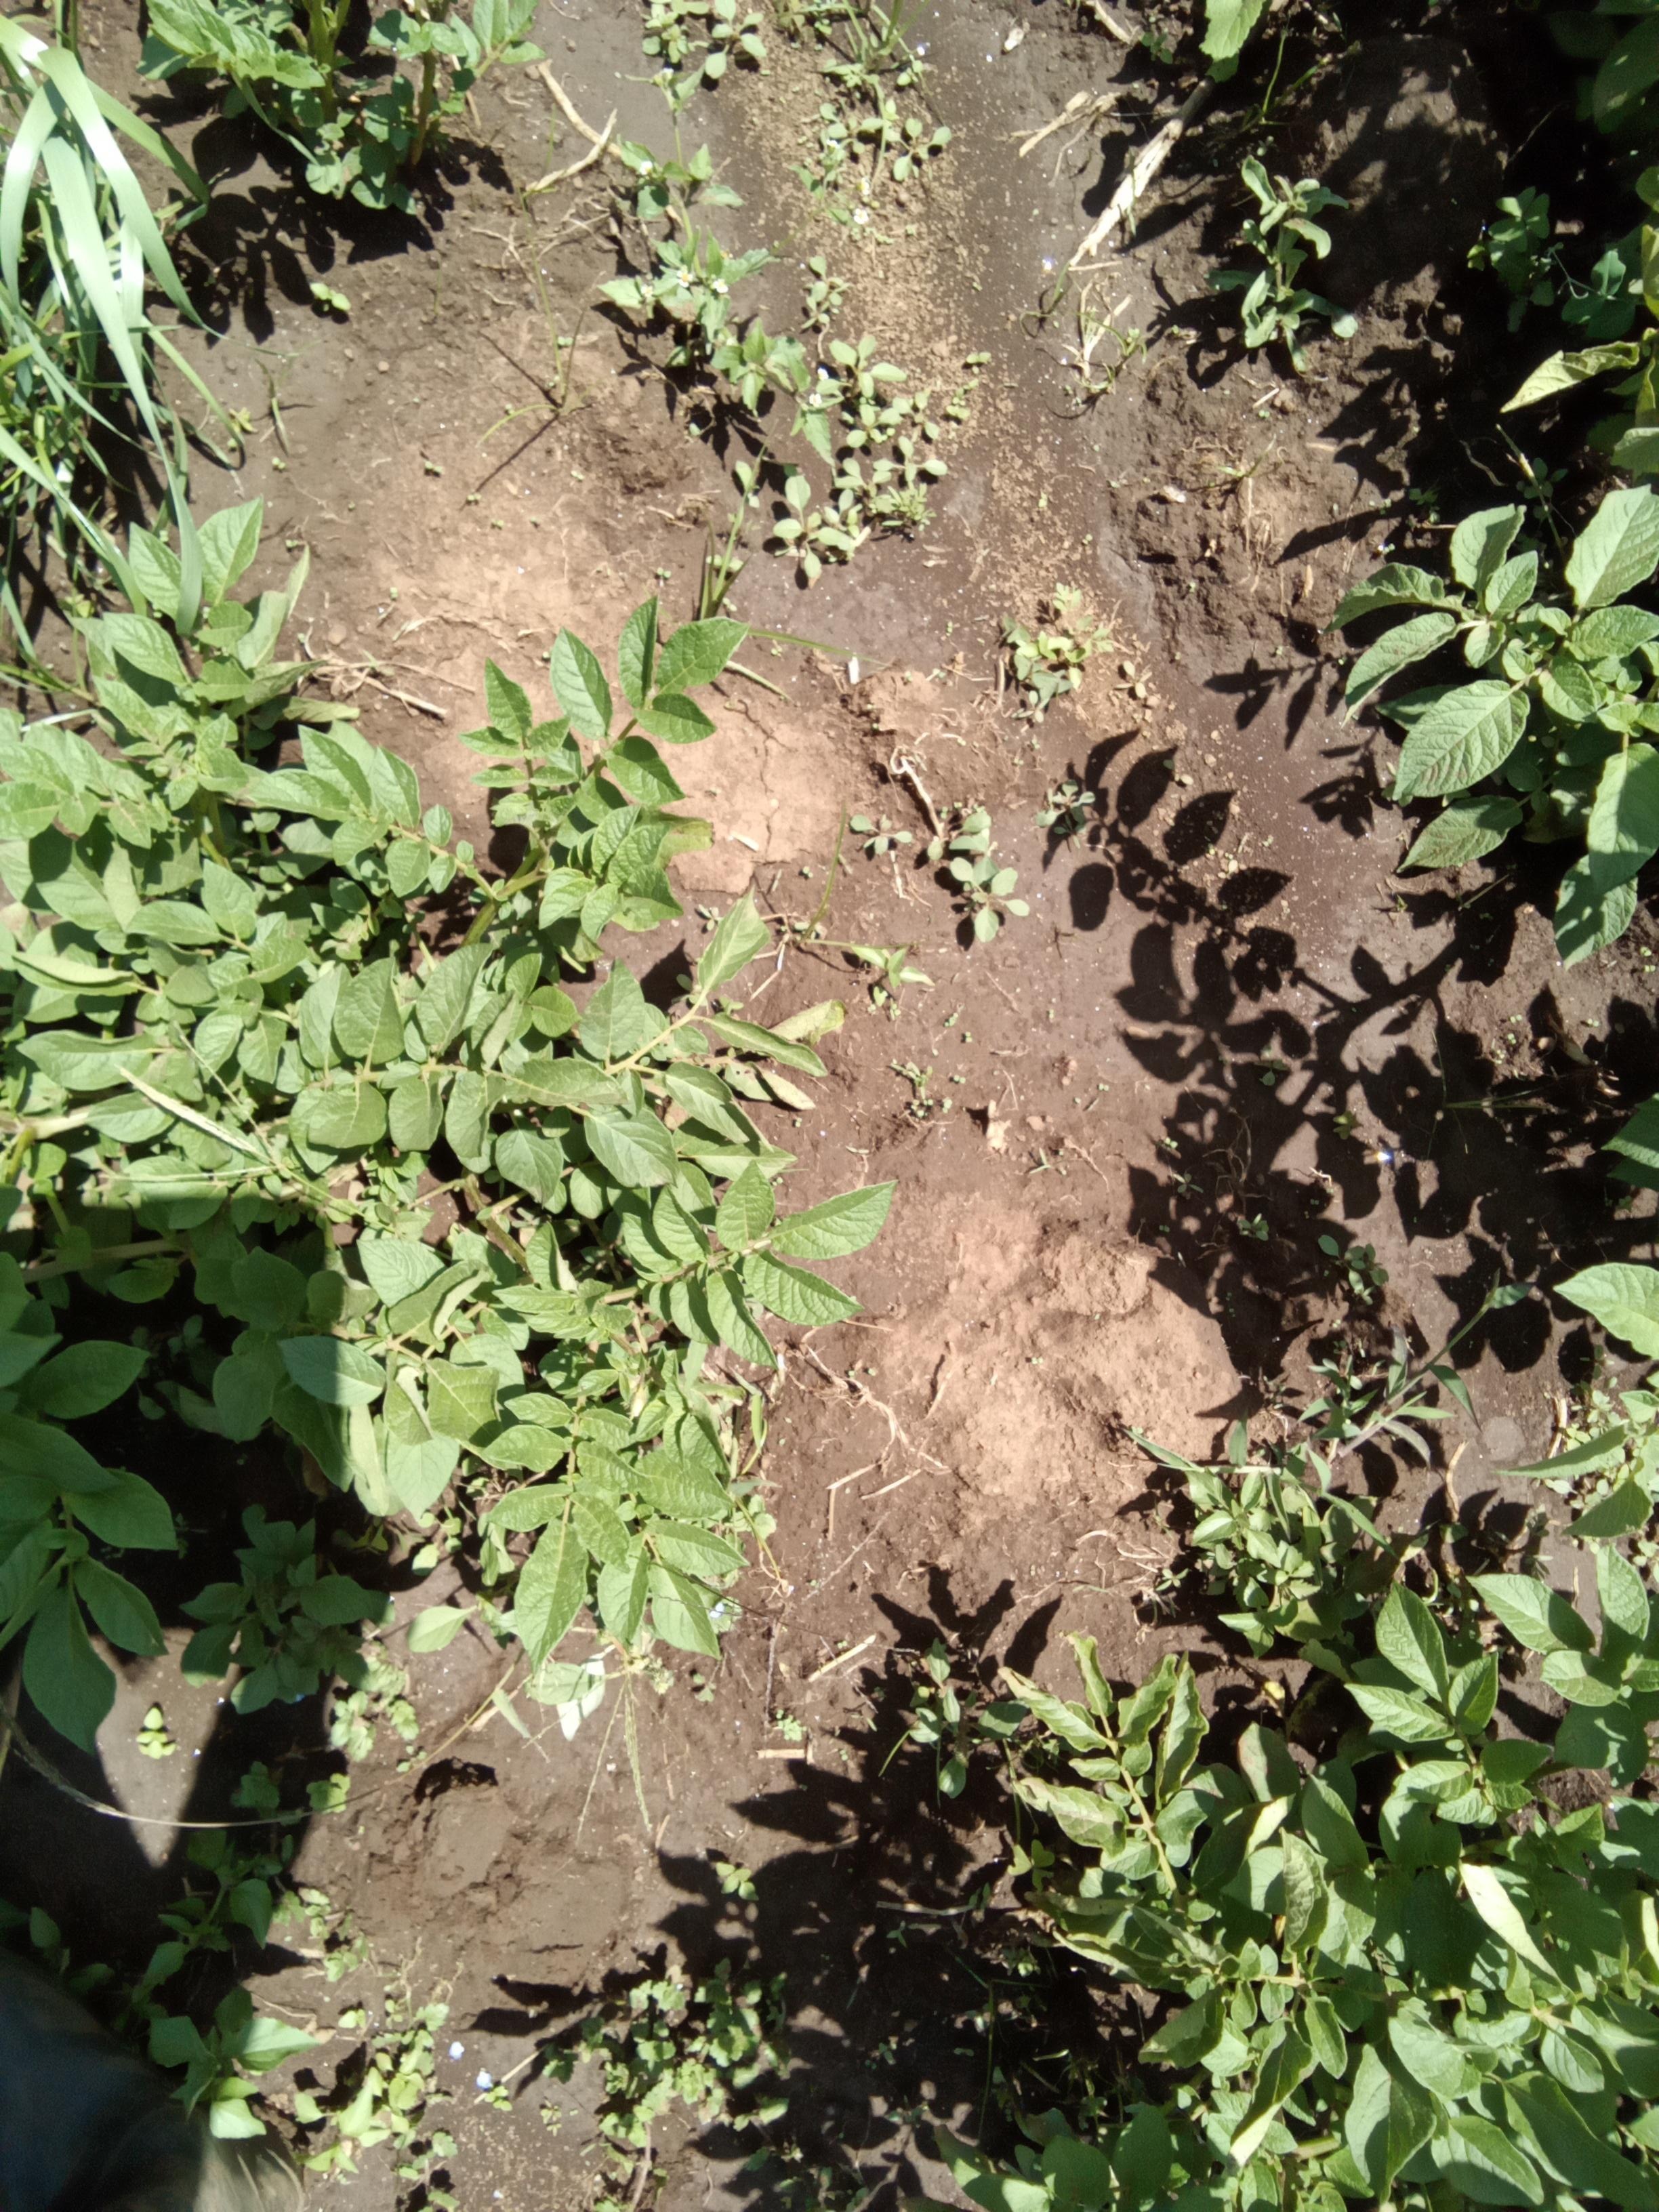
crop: potato
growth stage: flowering
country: Kenya
